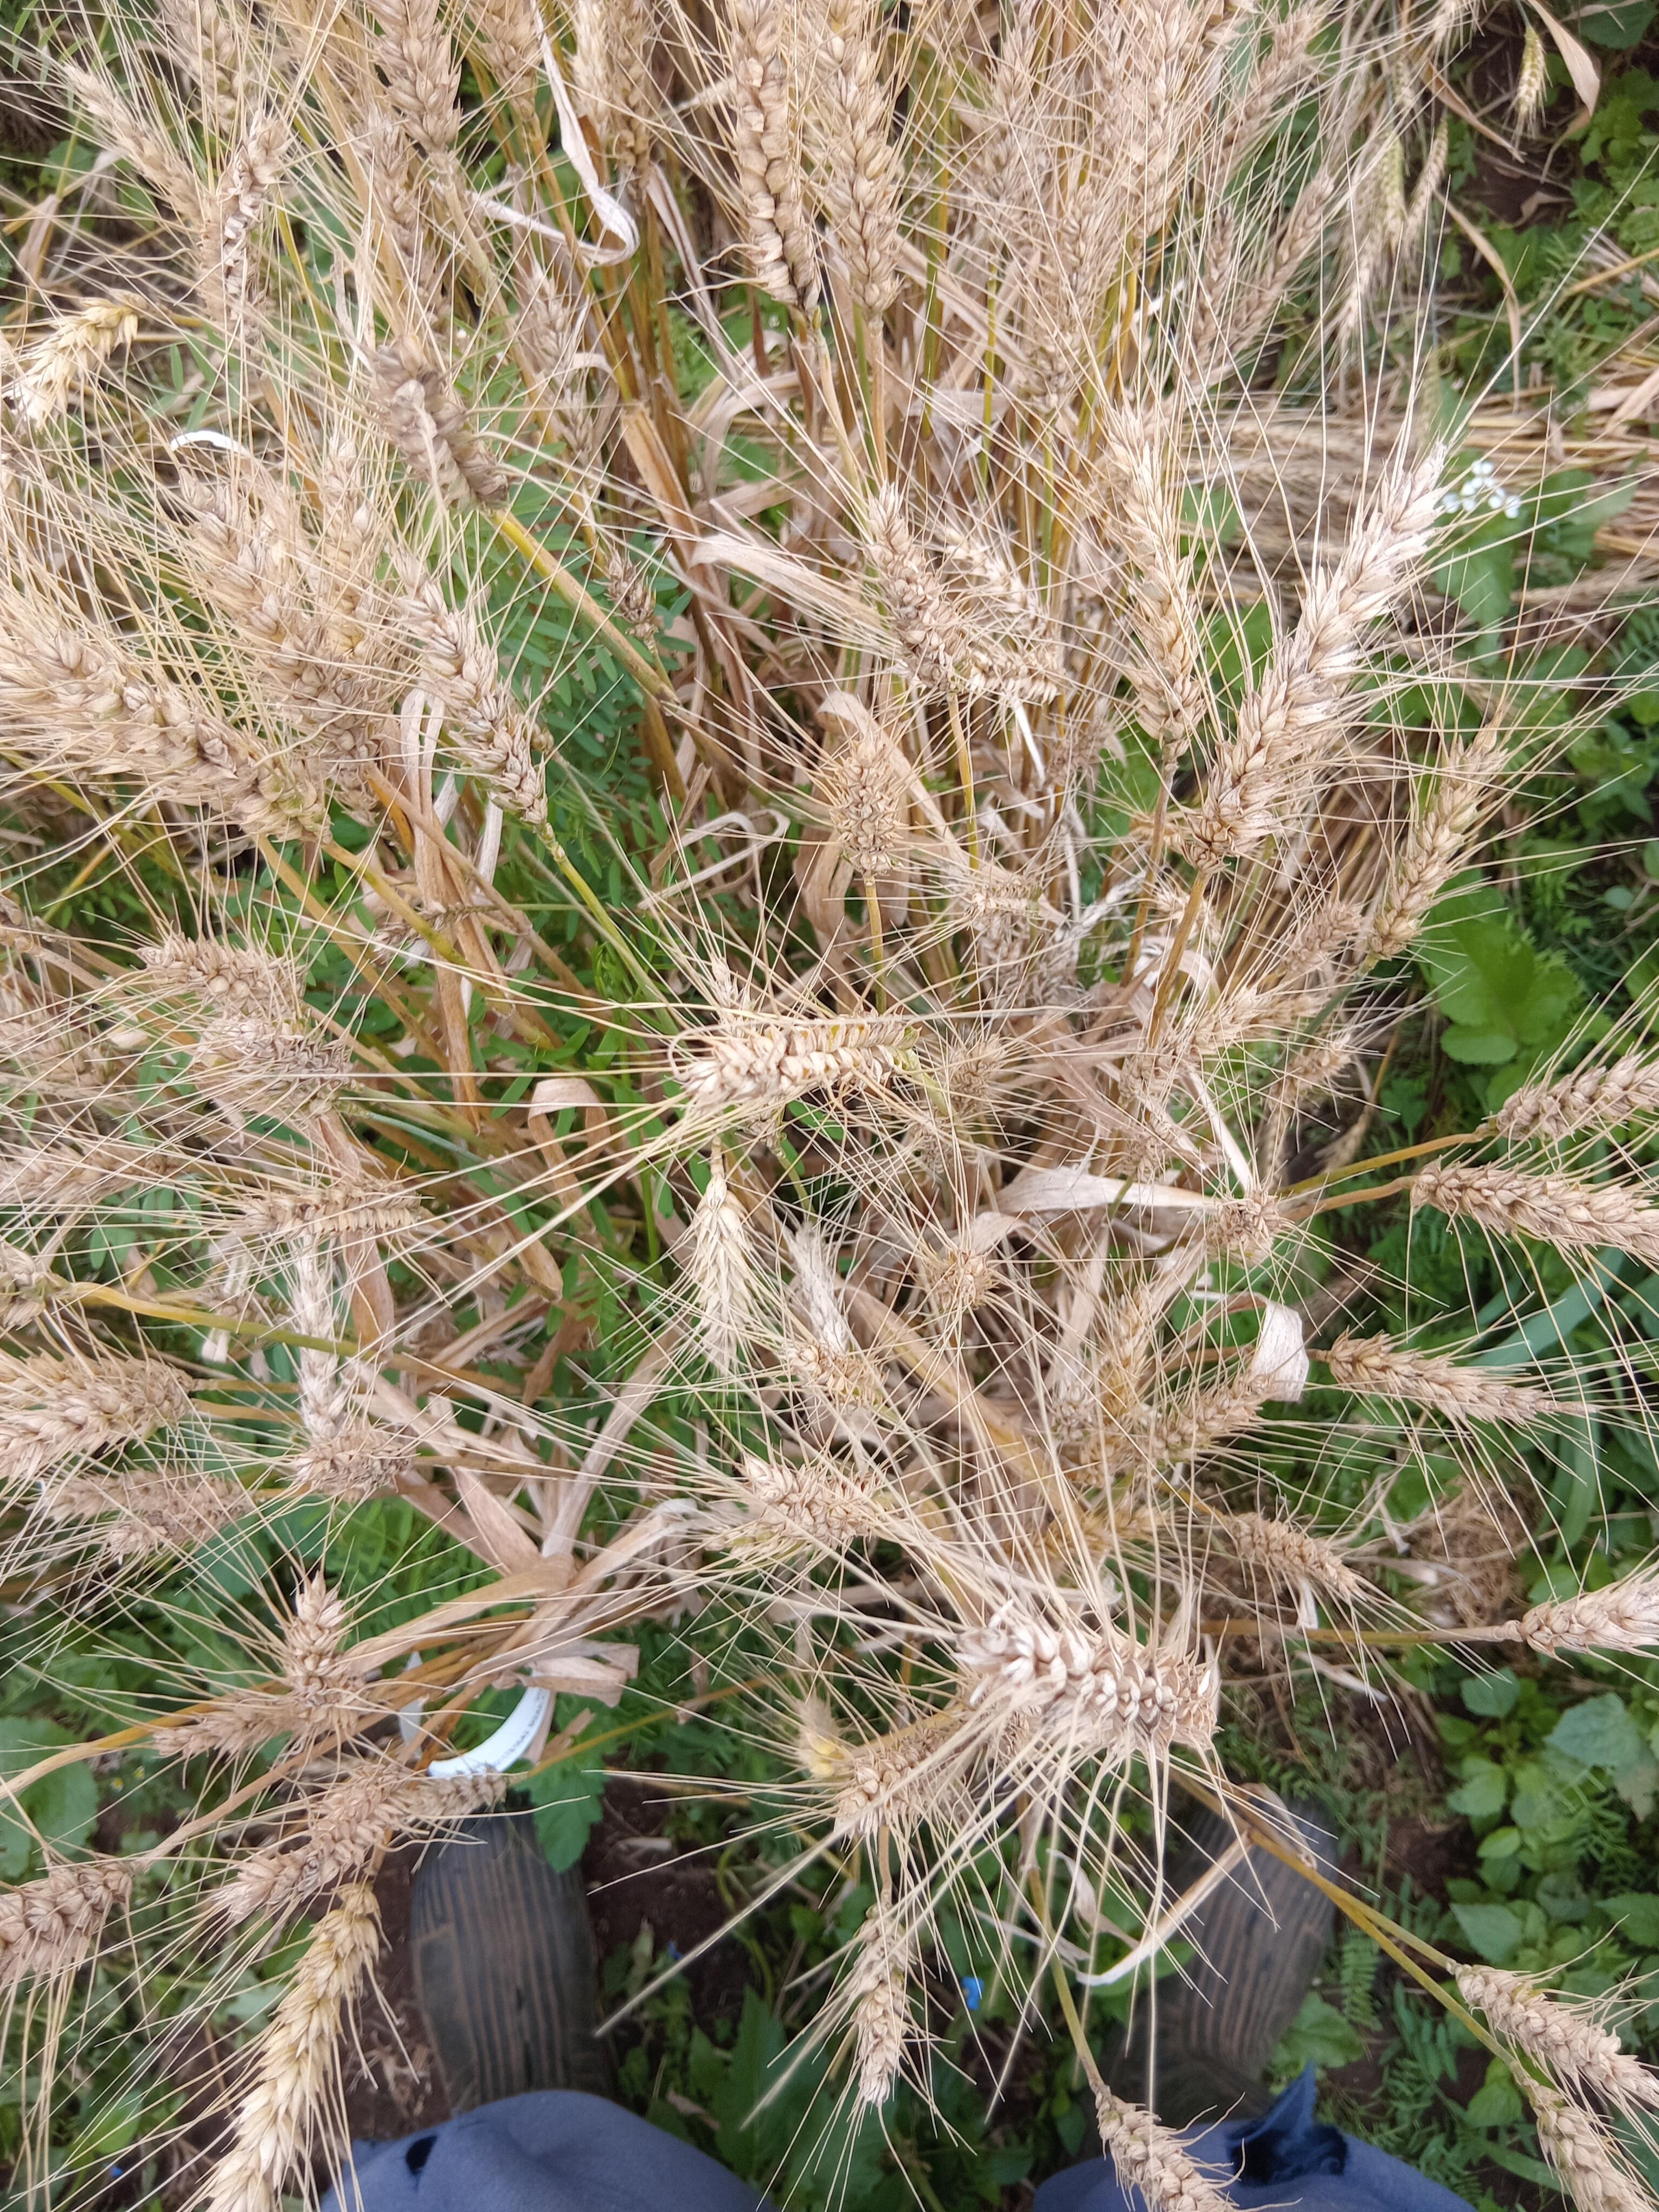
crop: wheat
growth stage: maturity
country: Kenya
